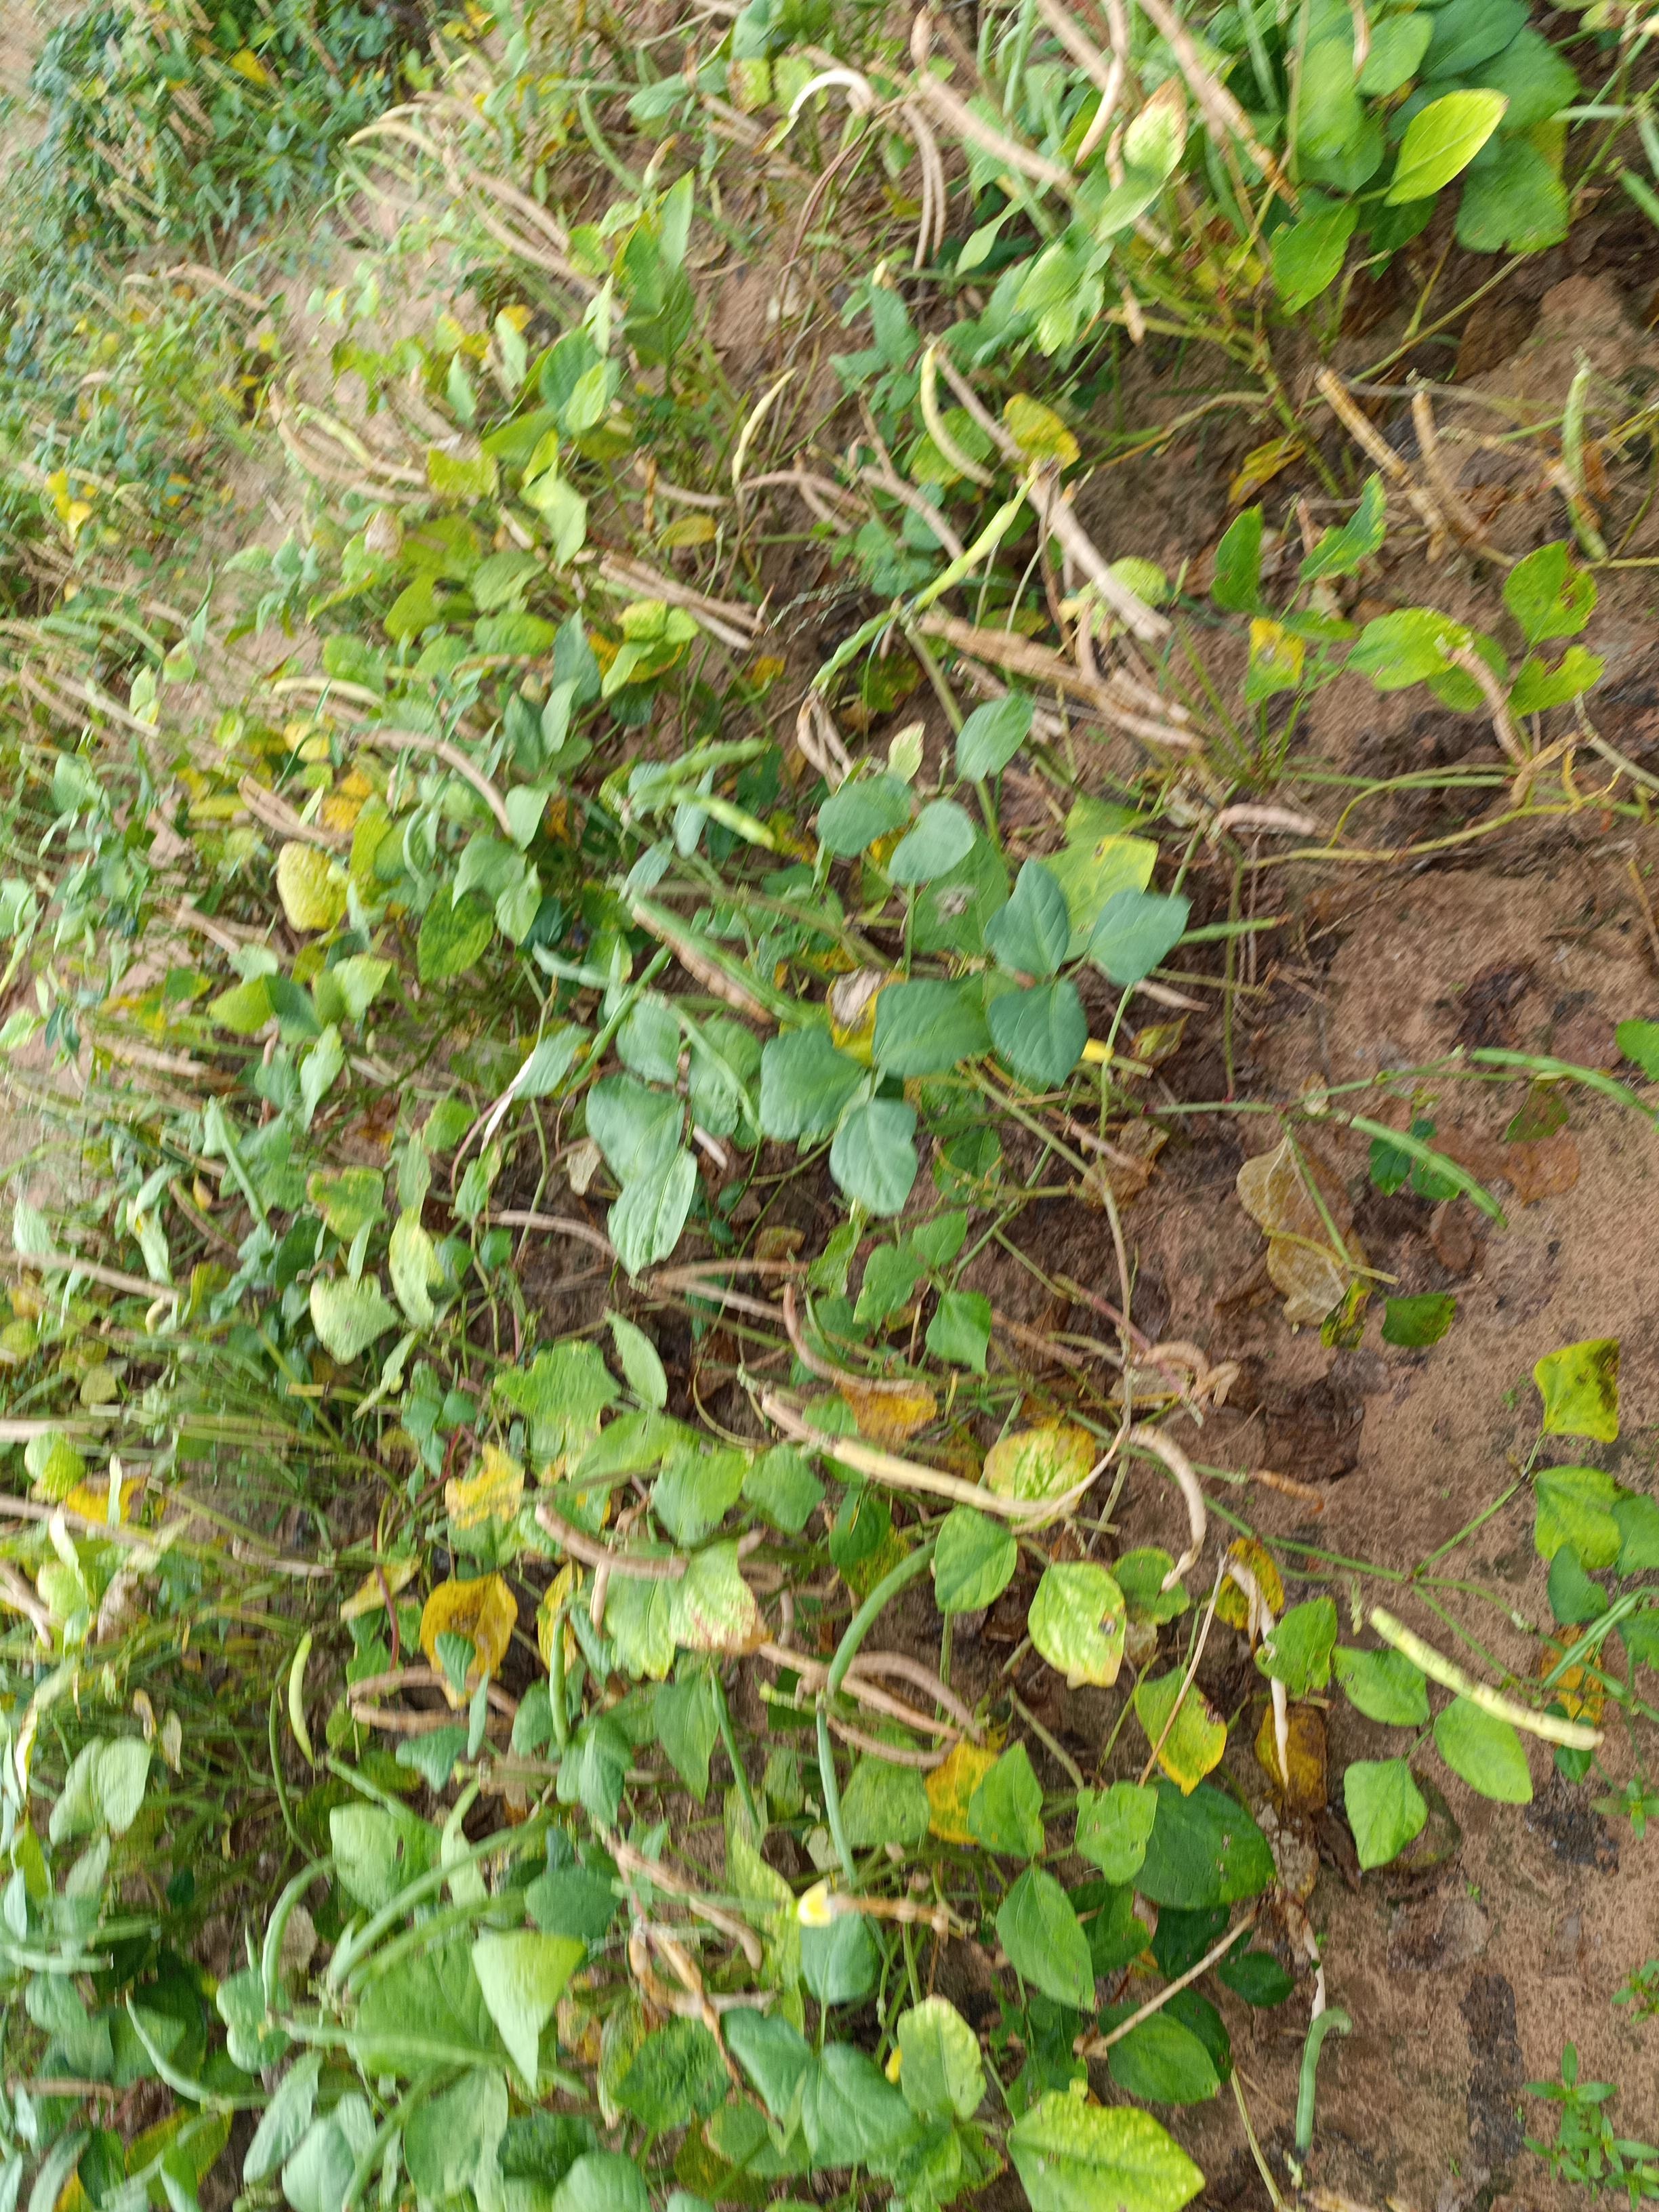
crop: cowpea
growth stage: maturity
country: Nigeria
